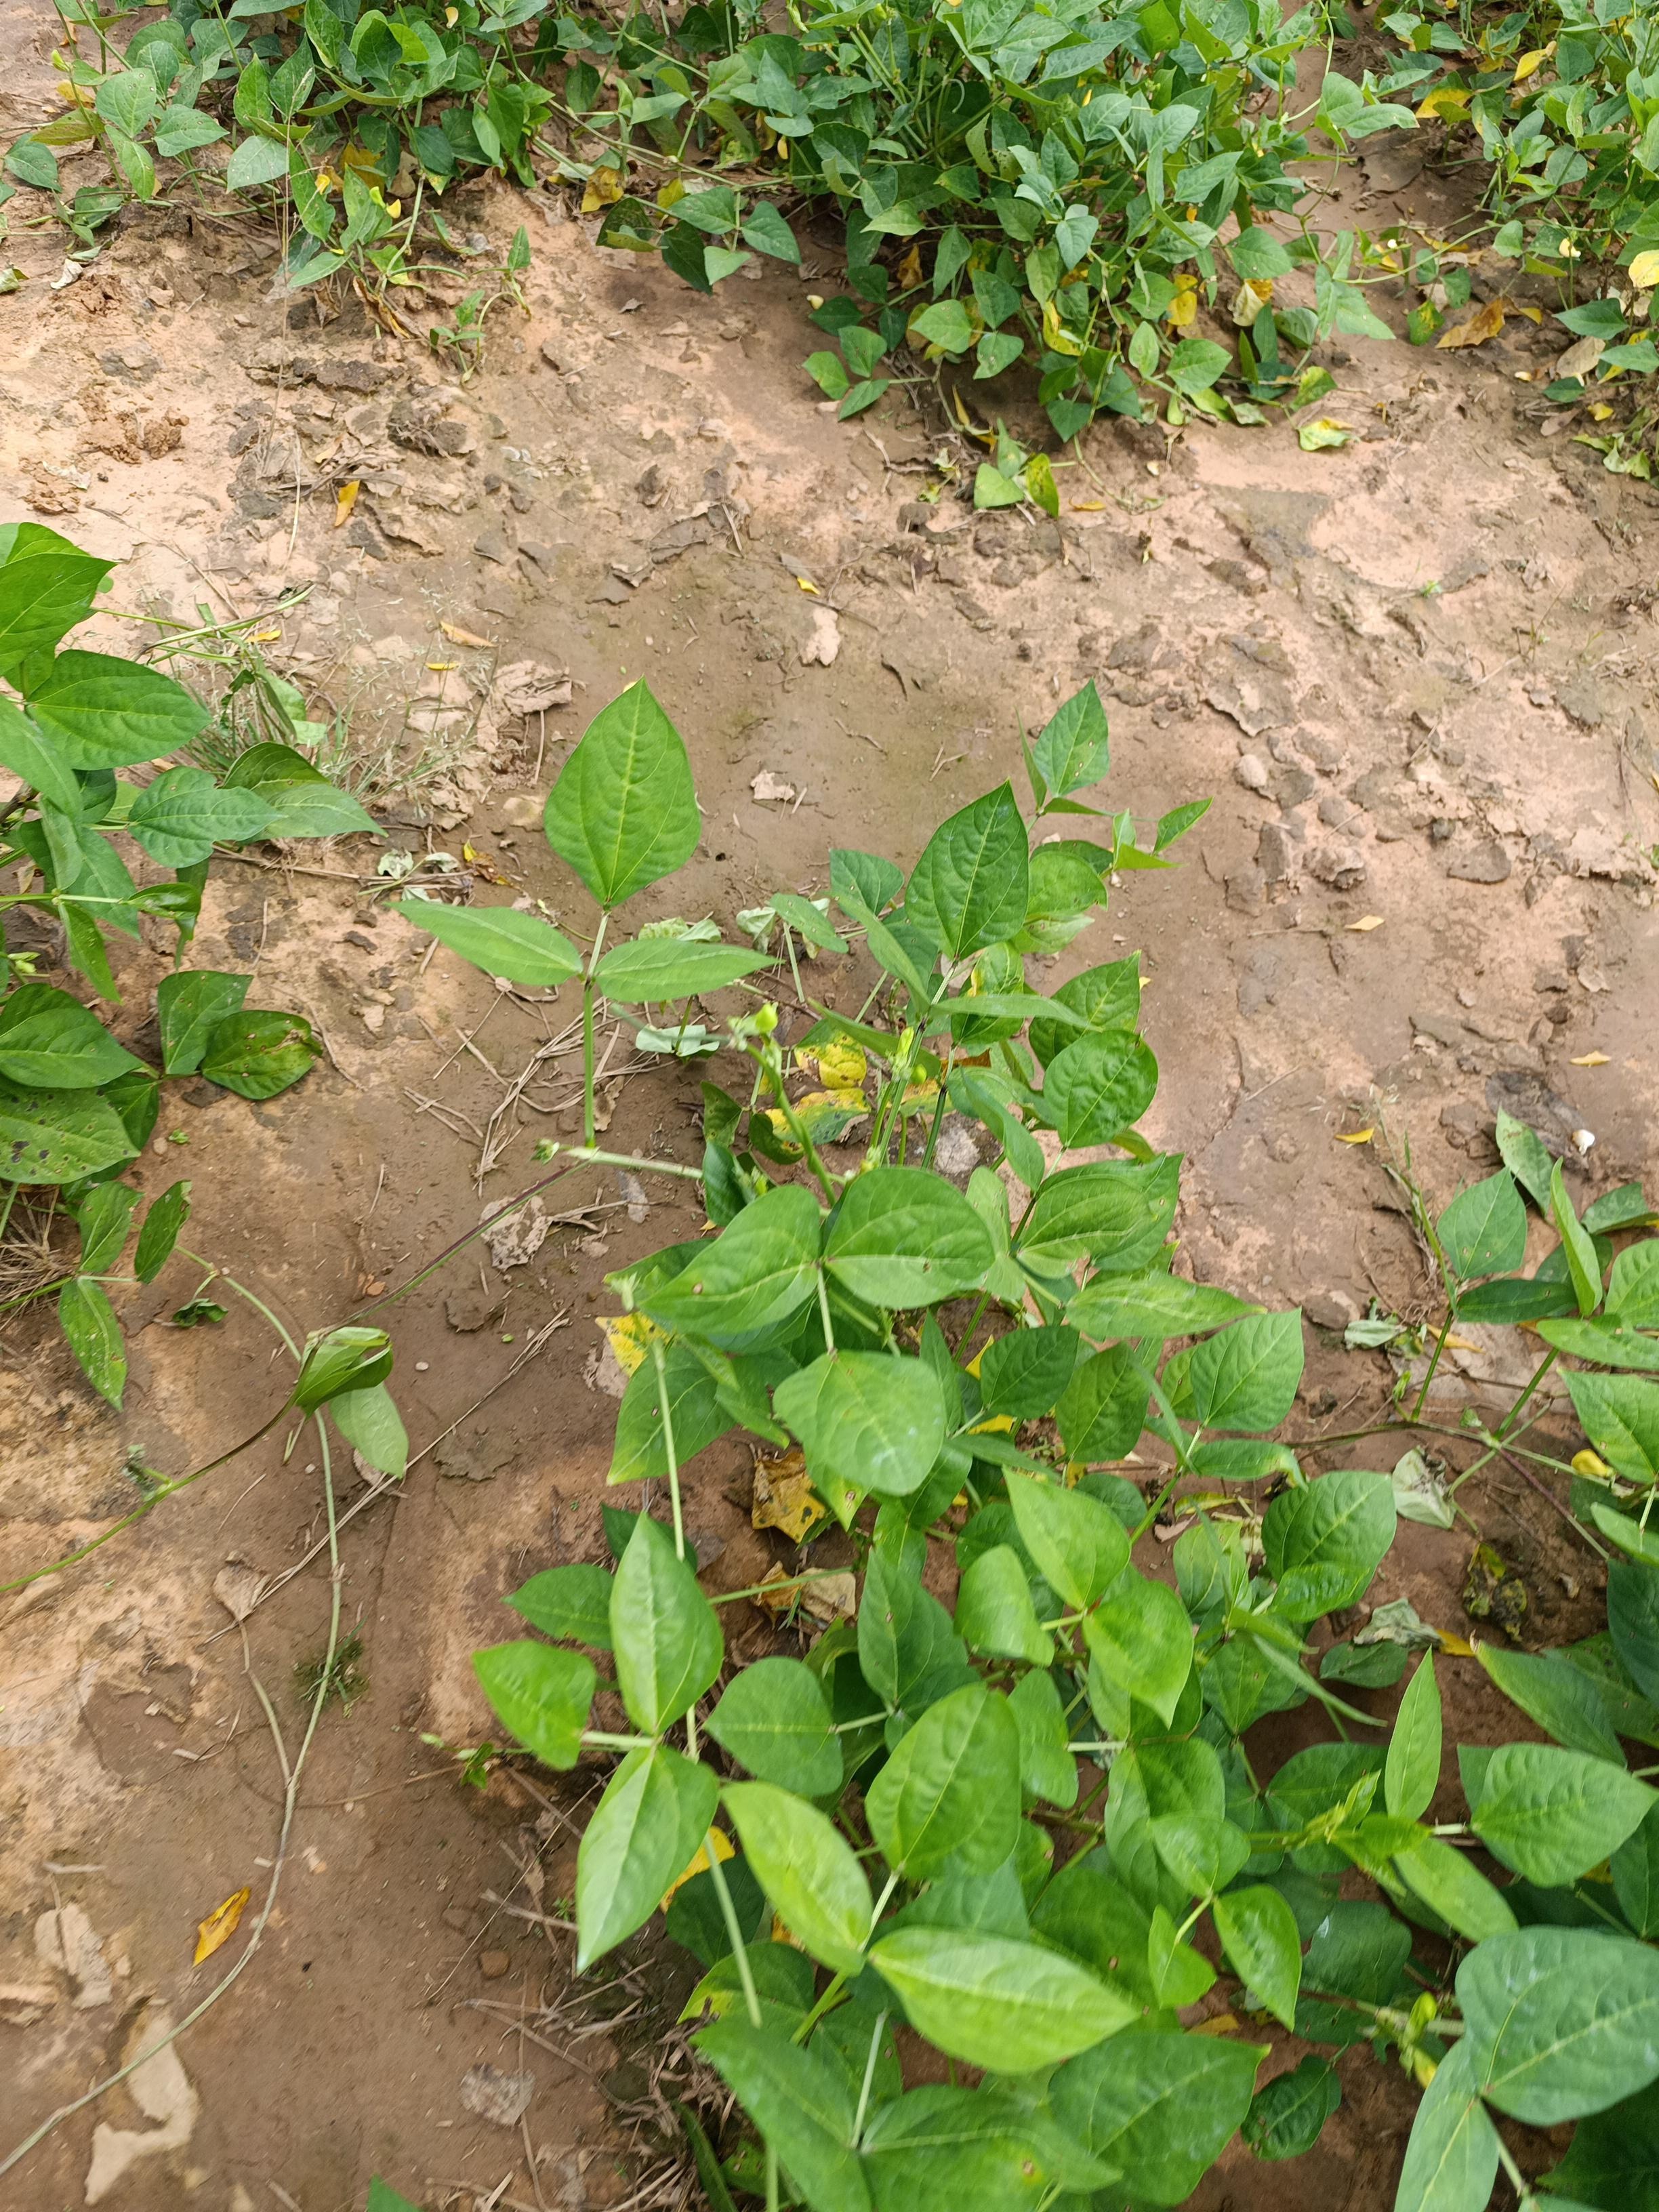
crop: cowpea
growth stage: development pod
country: Nigeria
